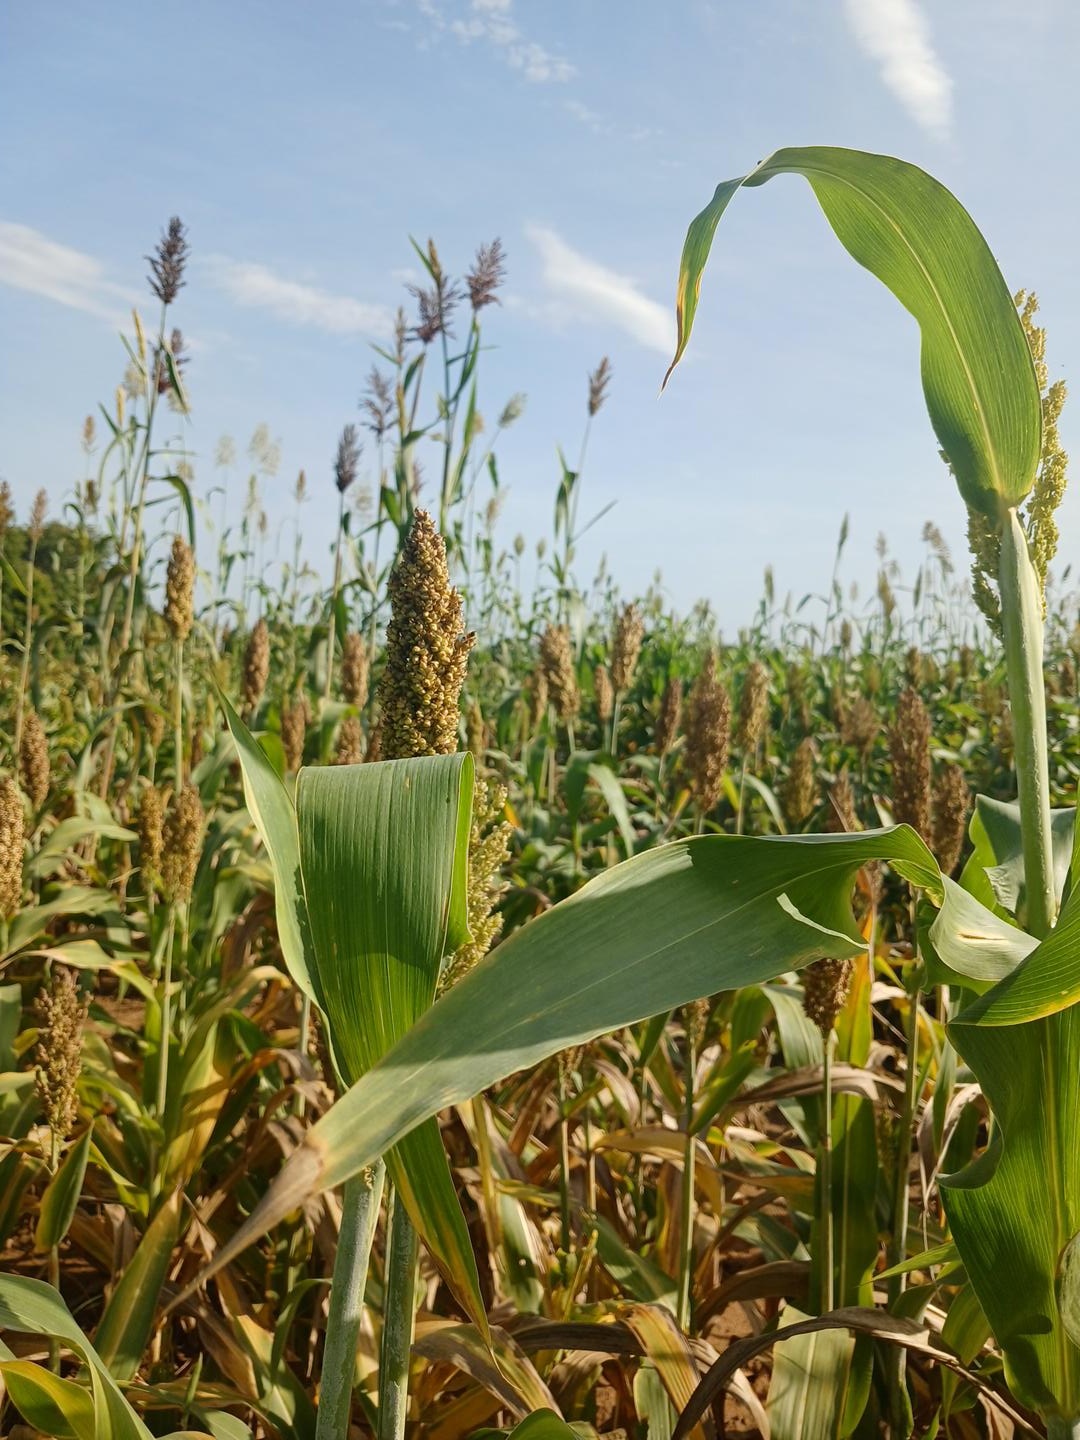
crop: sorghum
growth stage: filling grain
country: Senegal
